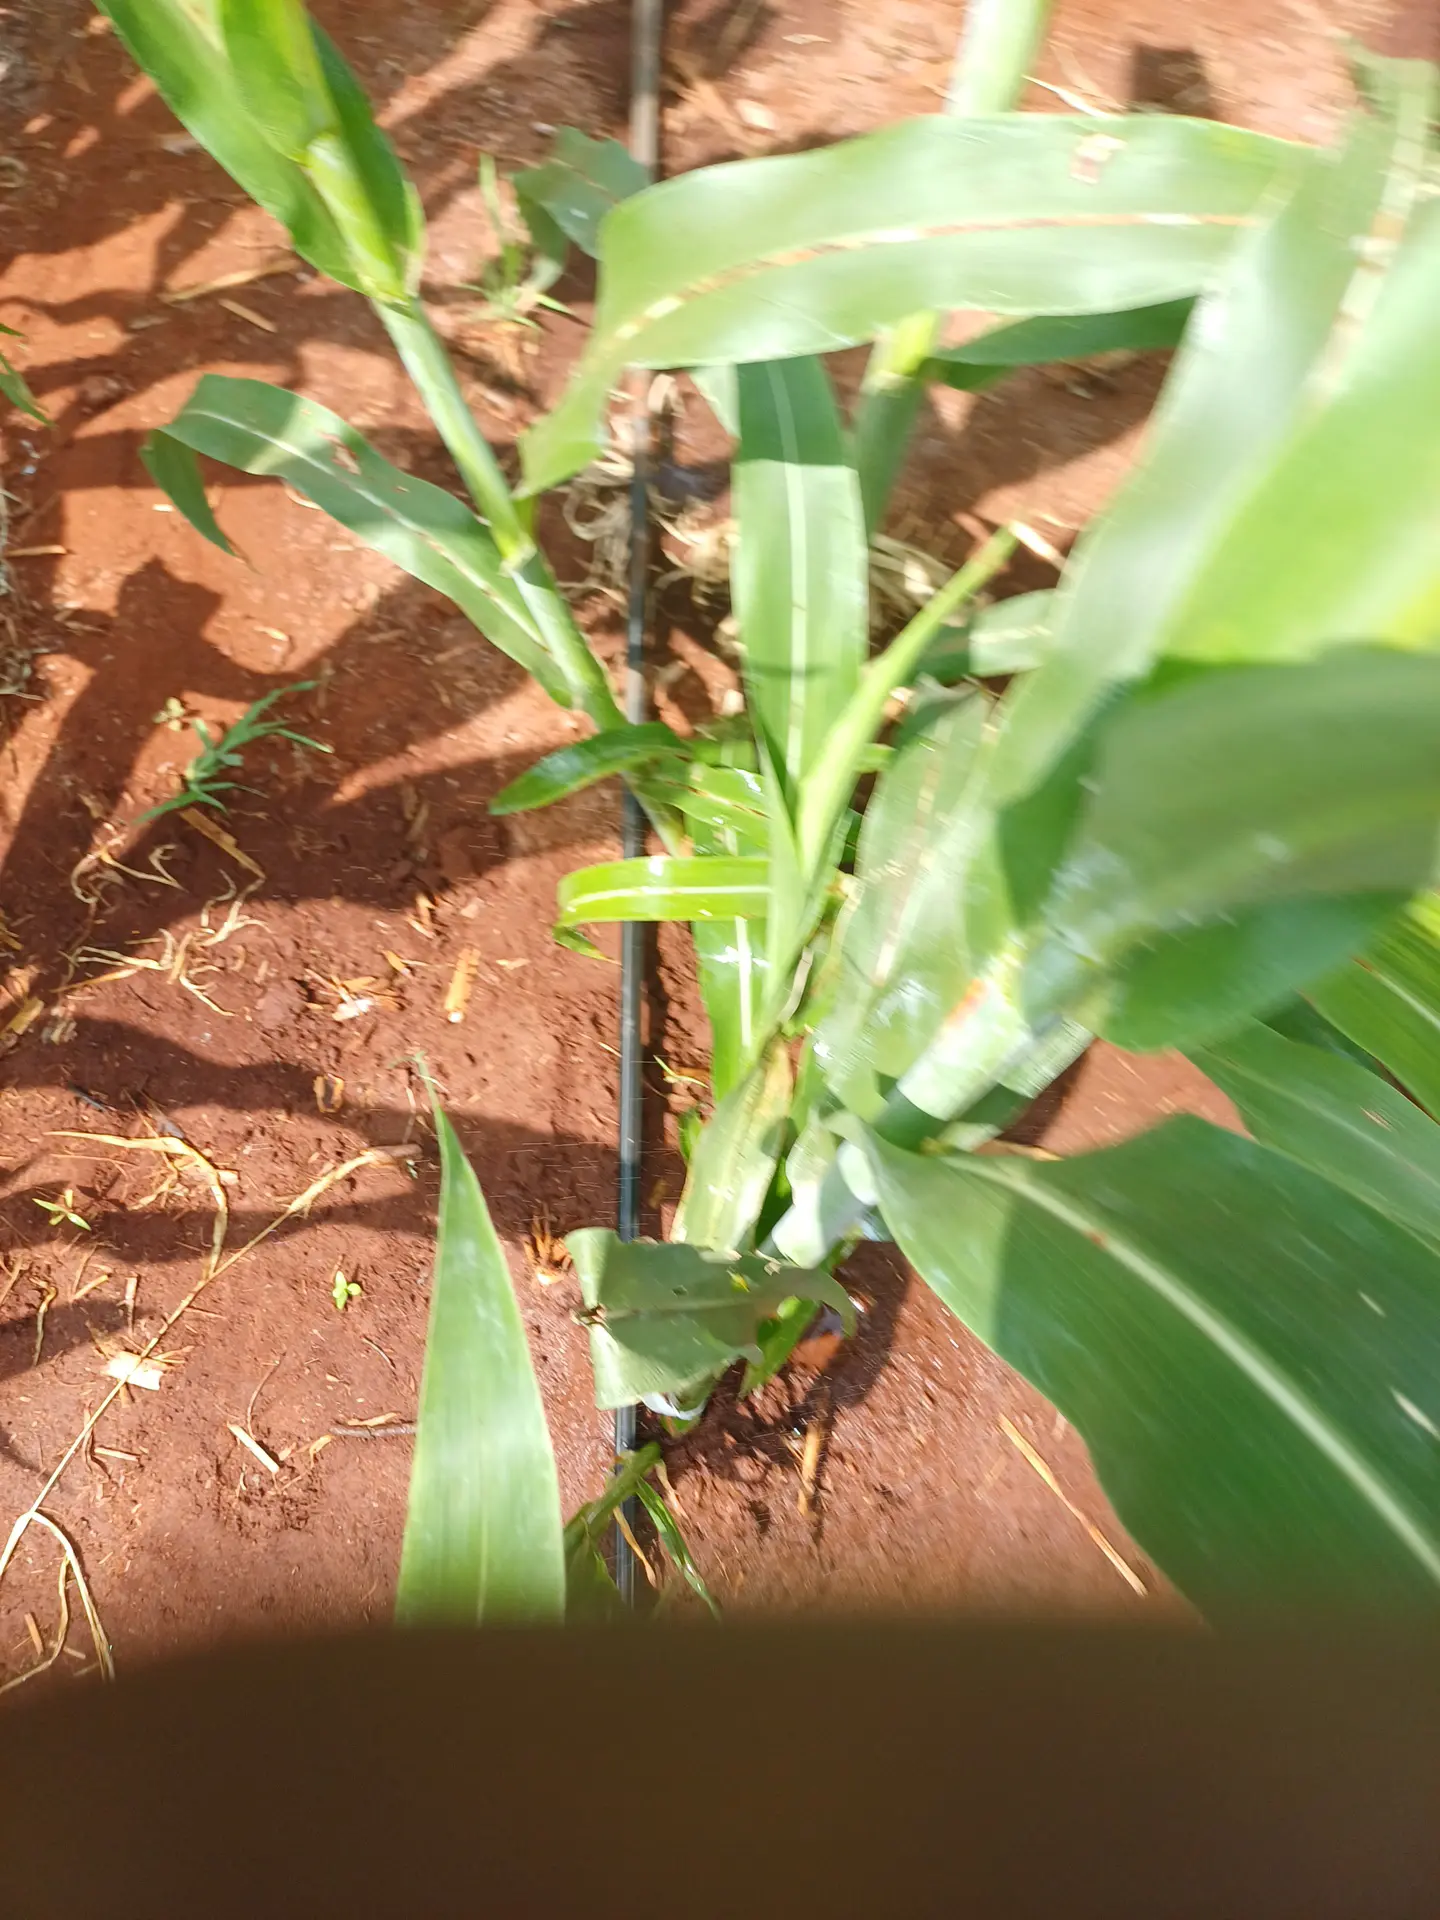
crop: sorghum
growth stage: heading tuber
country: Kenya
